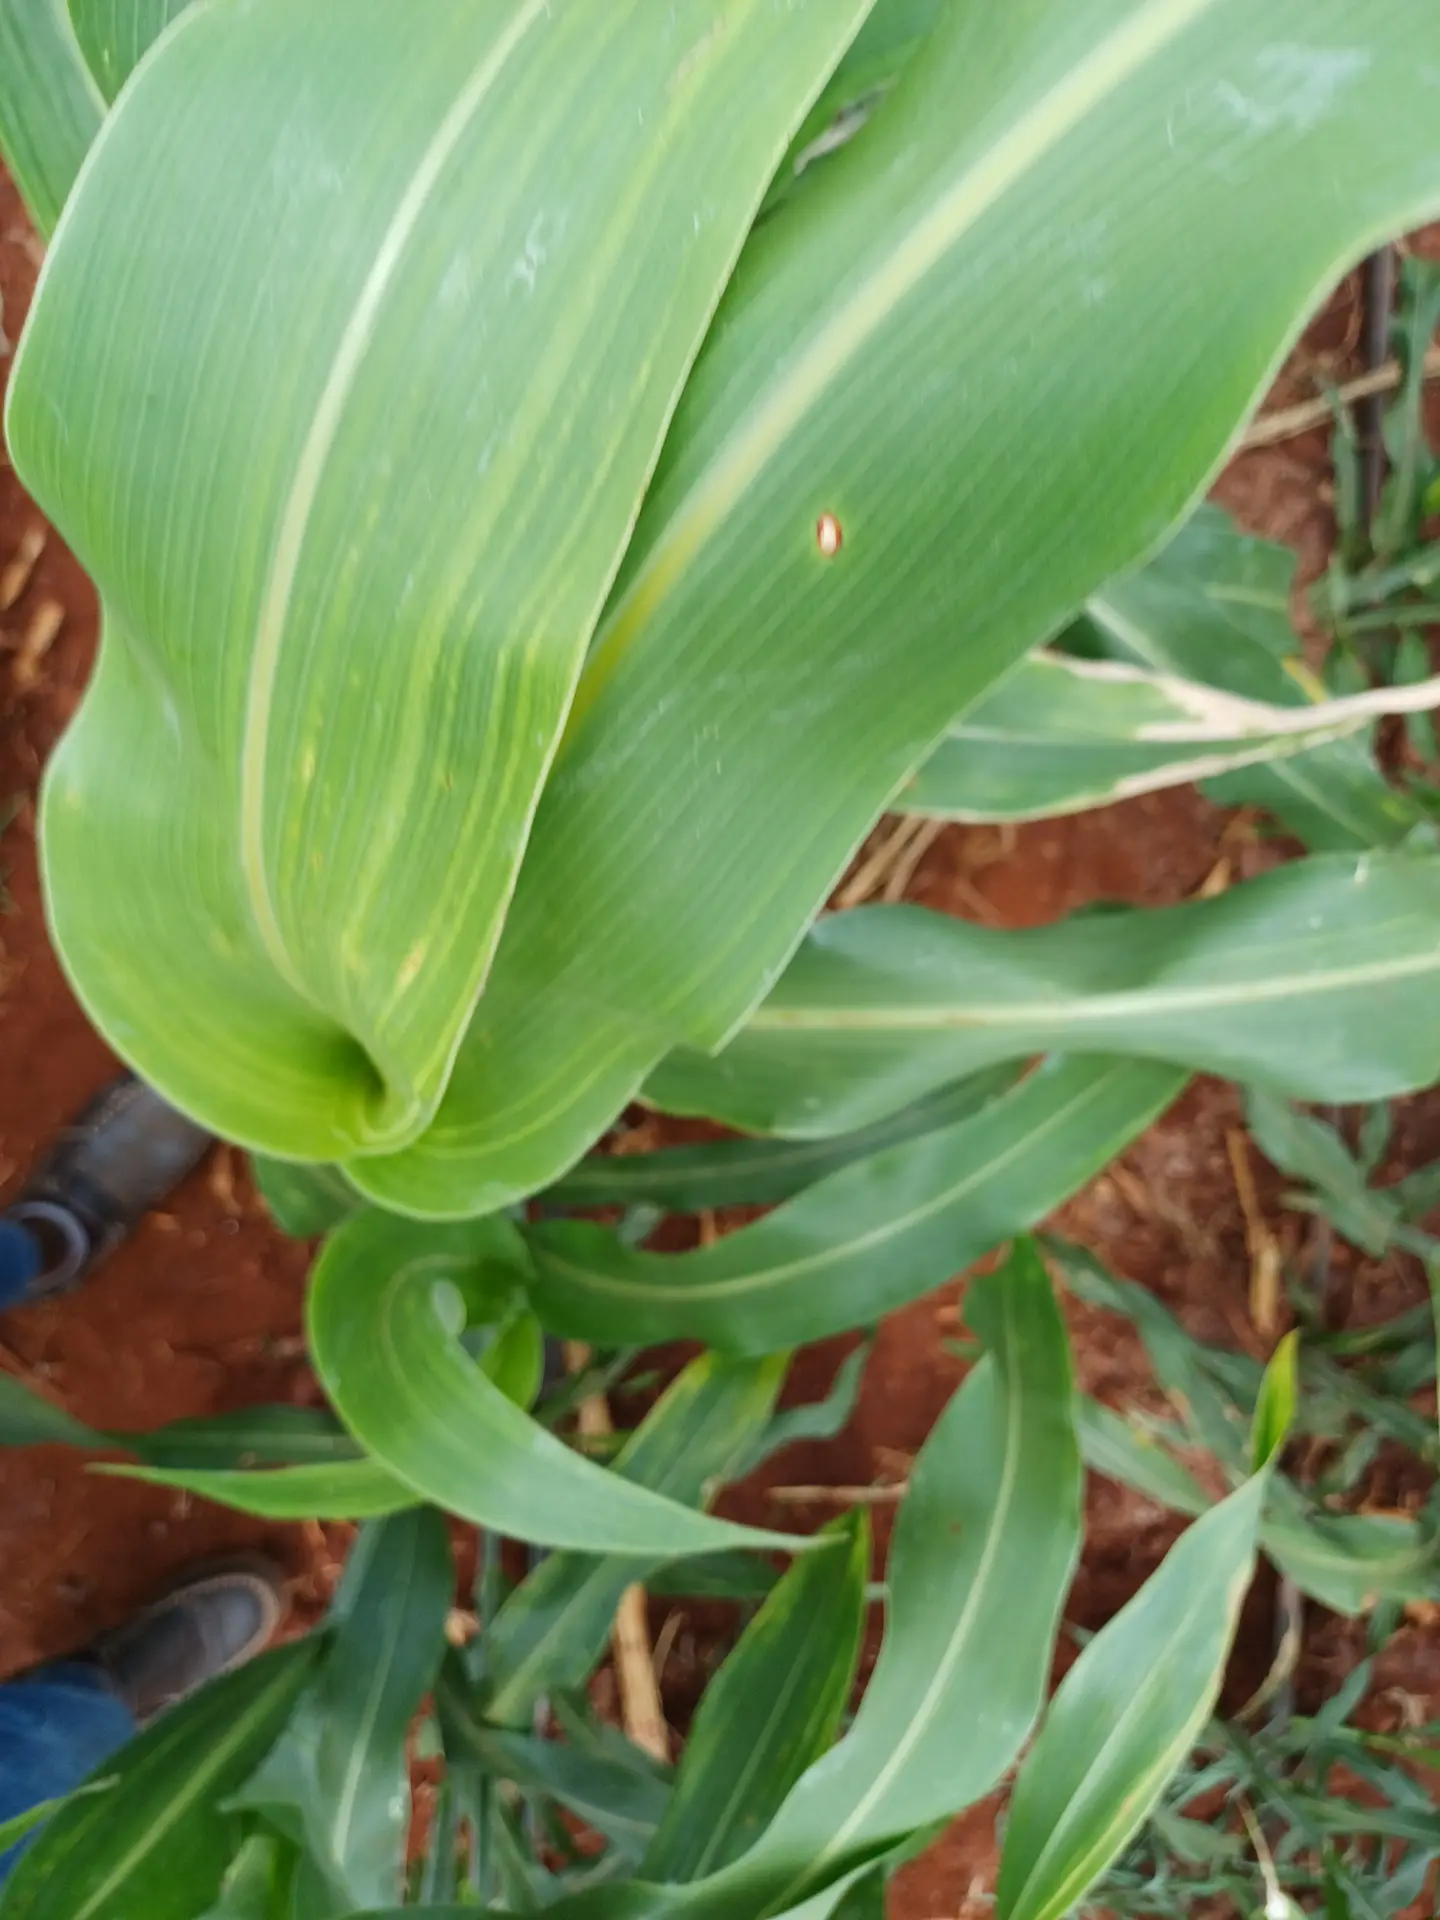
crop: sorghum
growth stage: vegetative
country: Kenya
